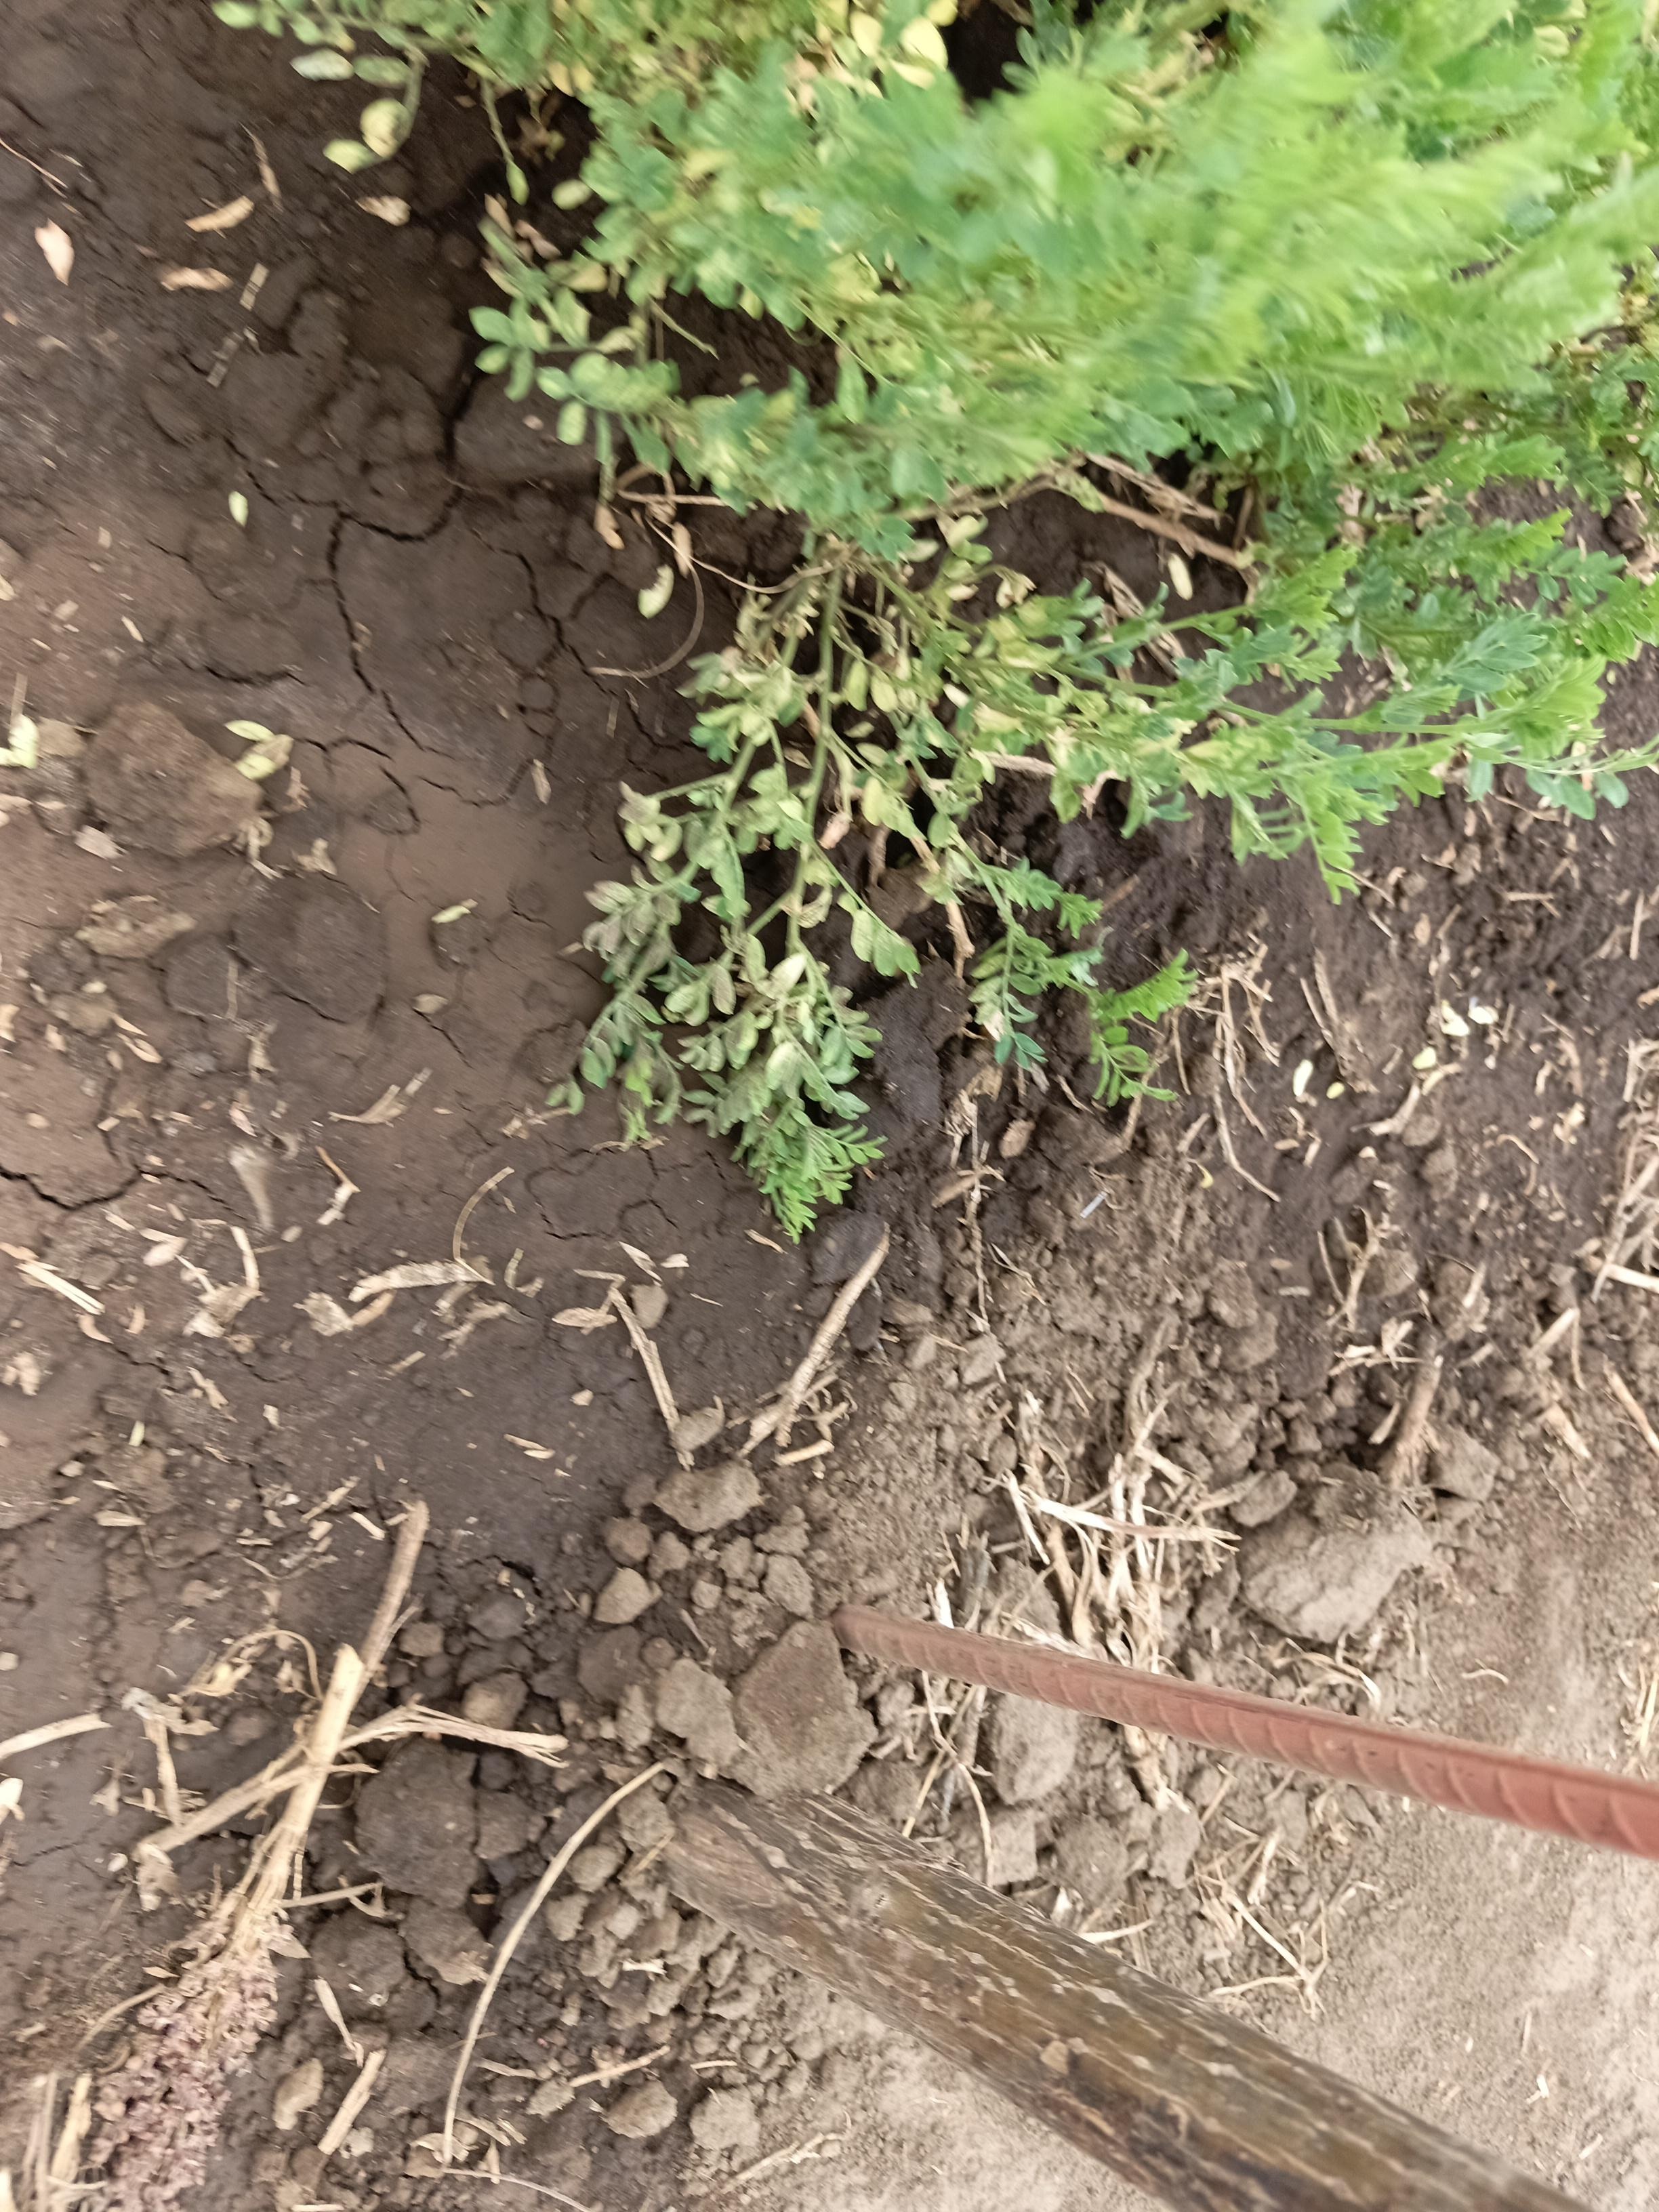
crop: lentil
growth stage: vegetative
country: Tanzania
